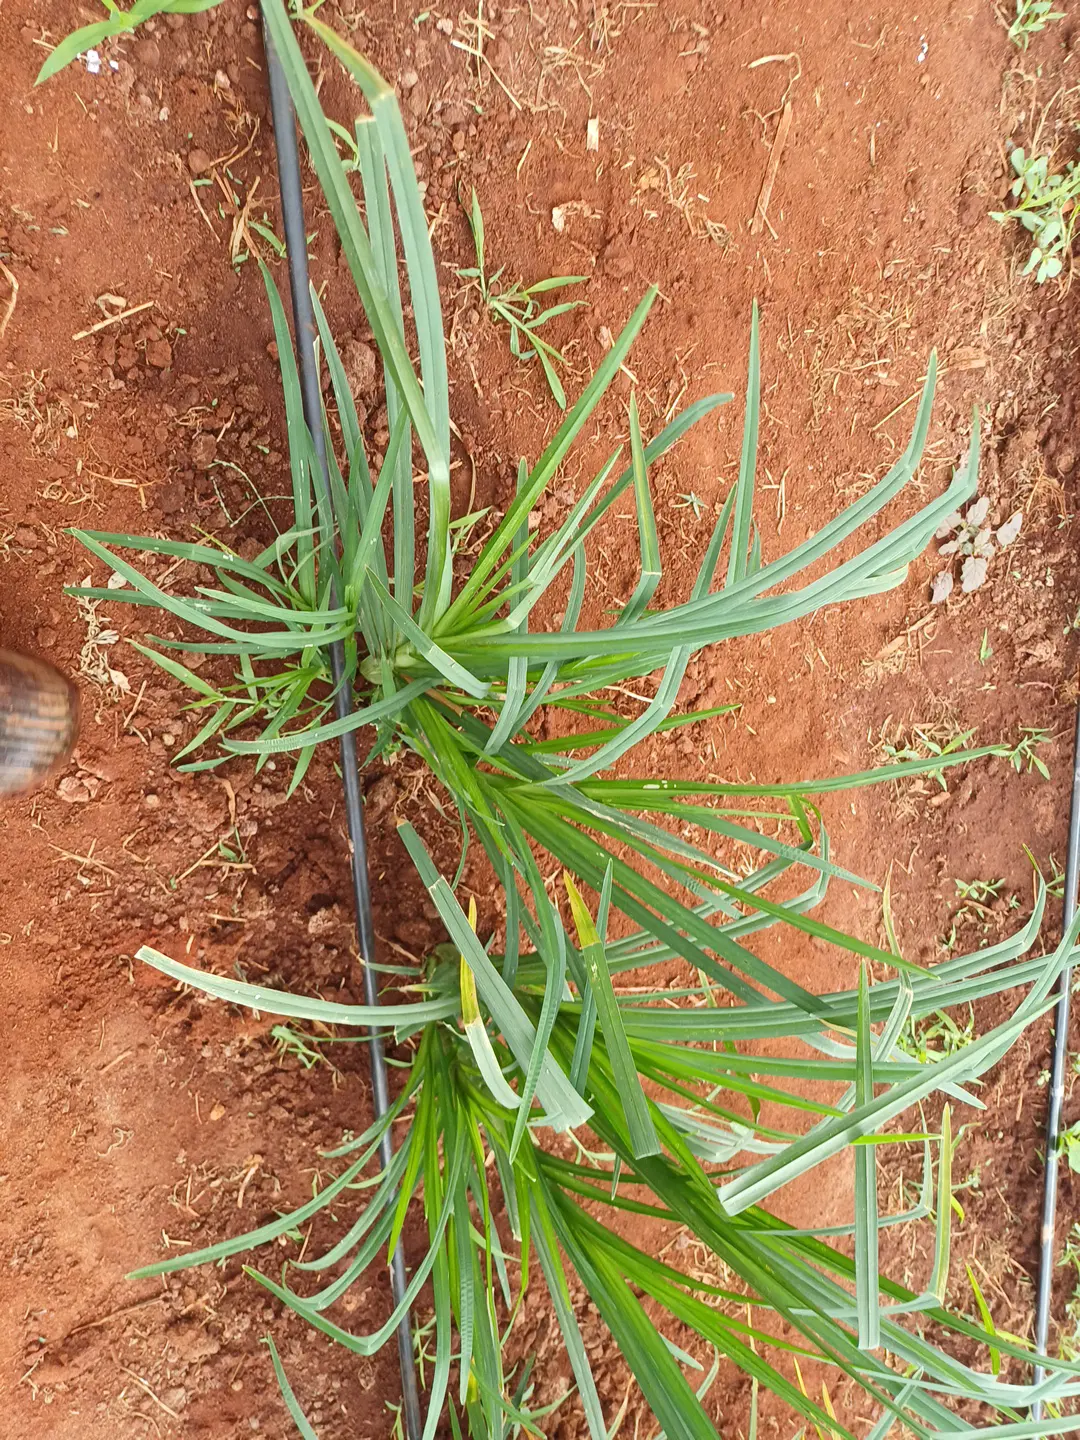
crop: finger millet
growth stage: vegetative
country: Kenya
